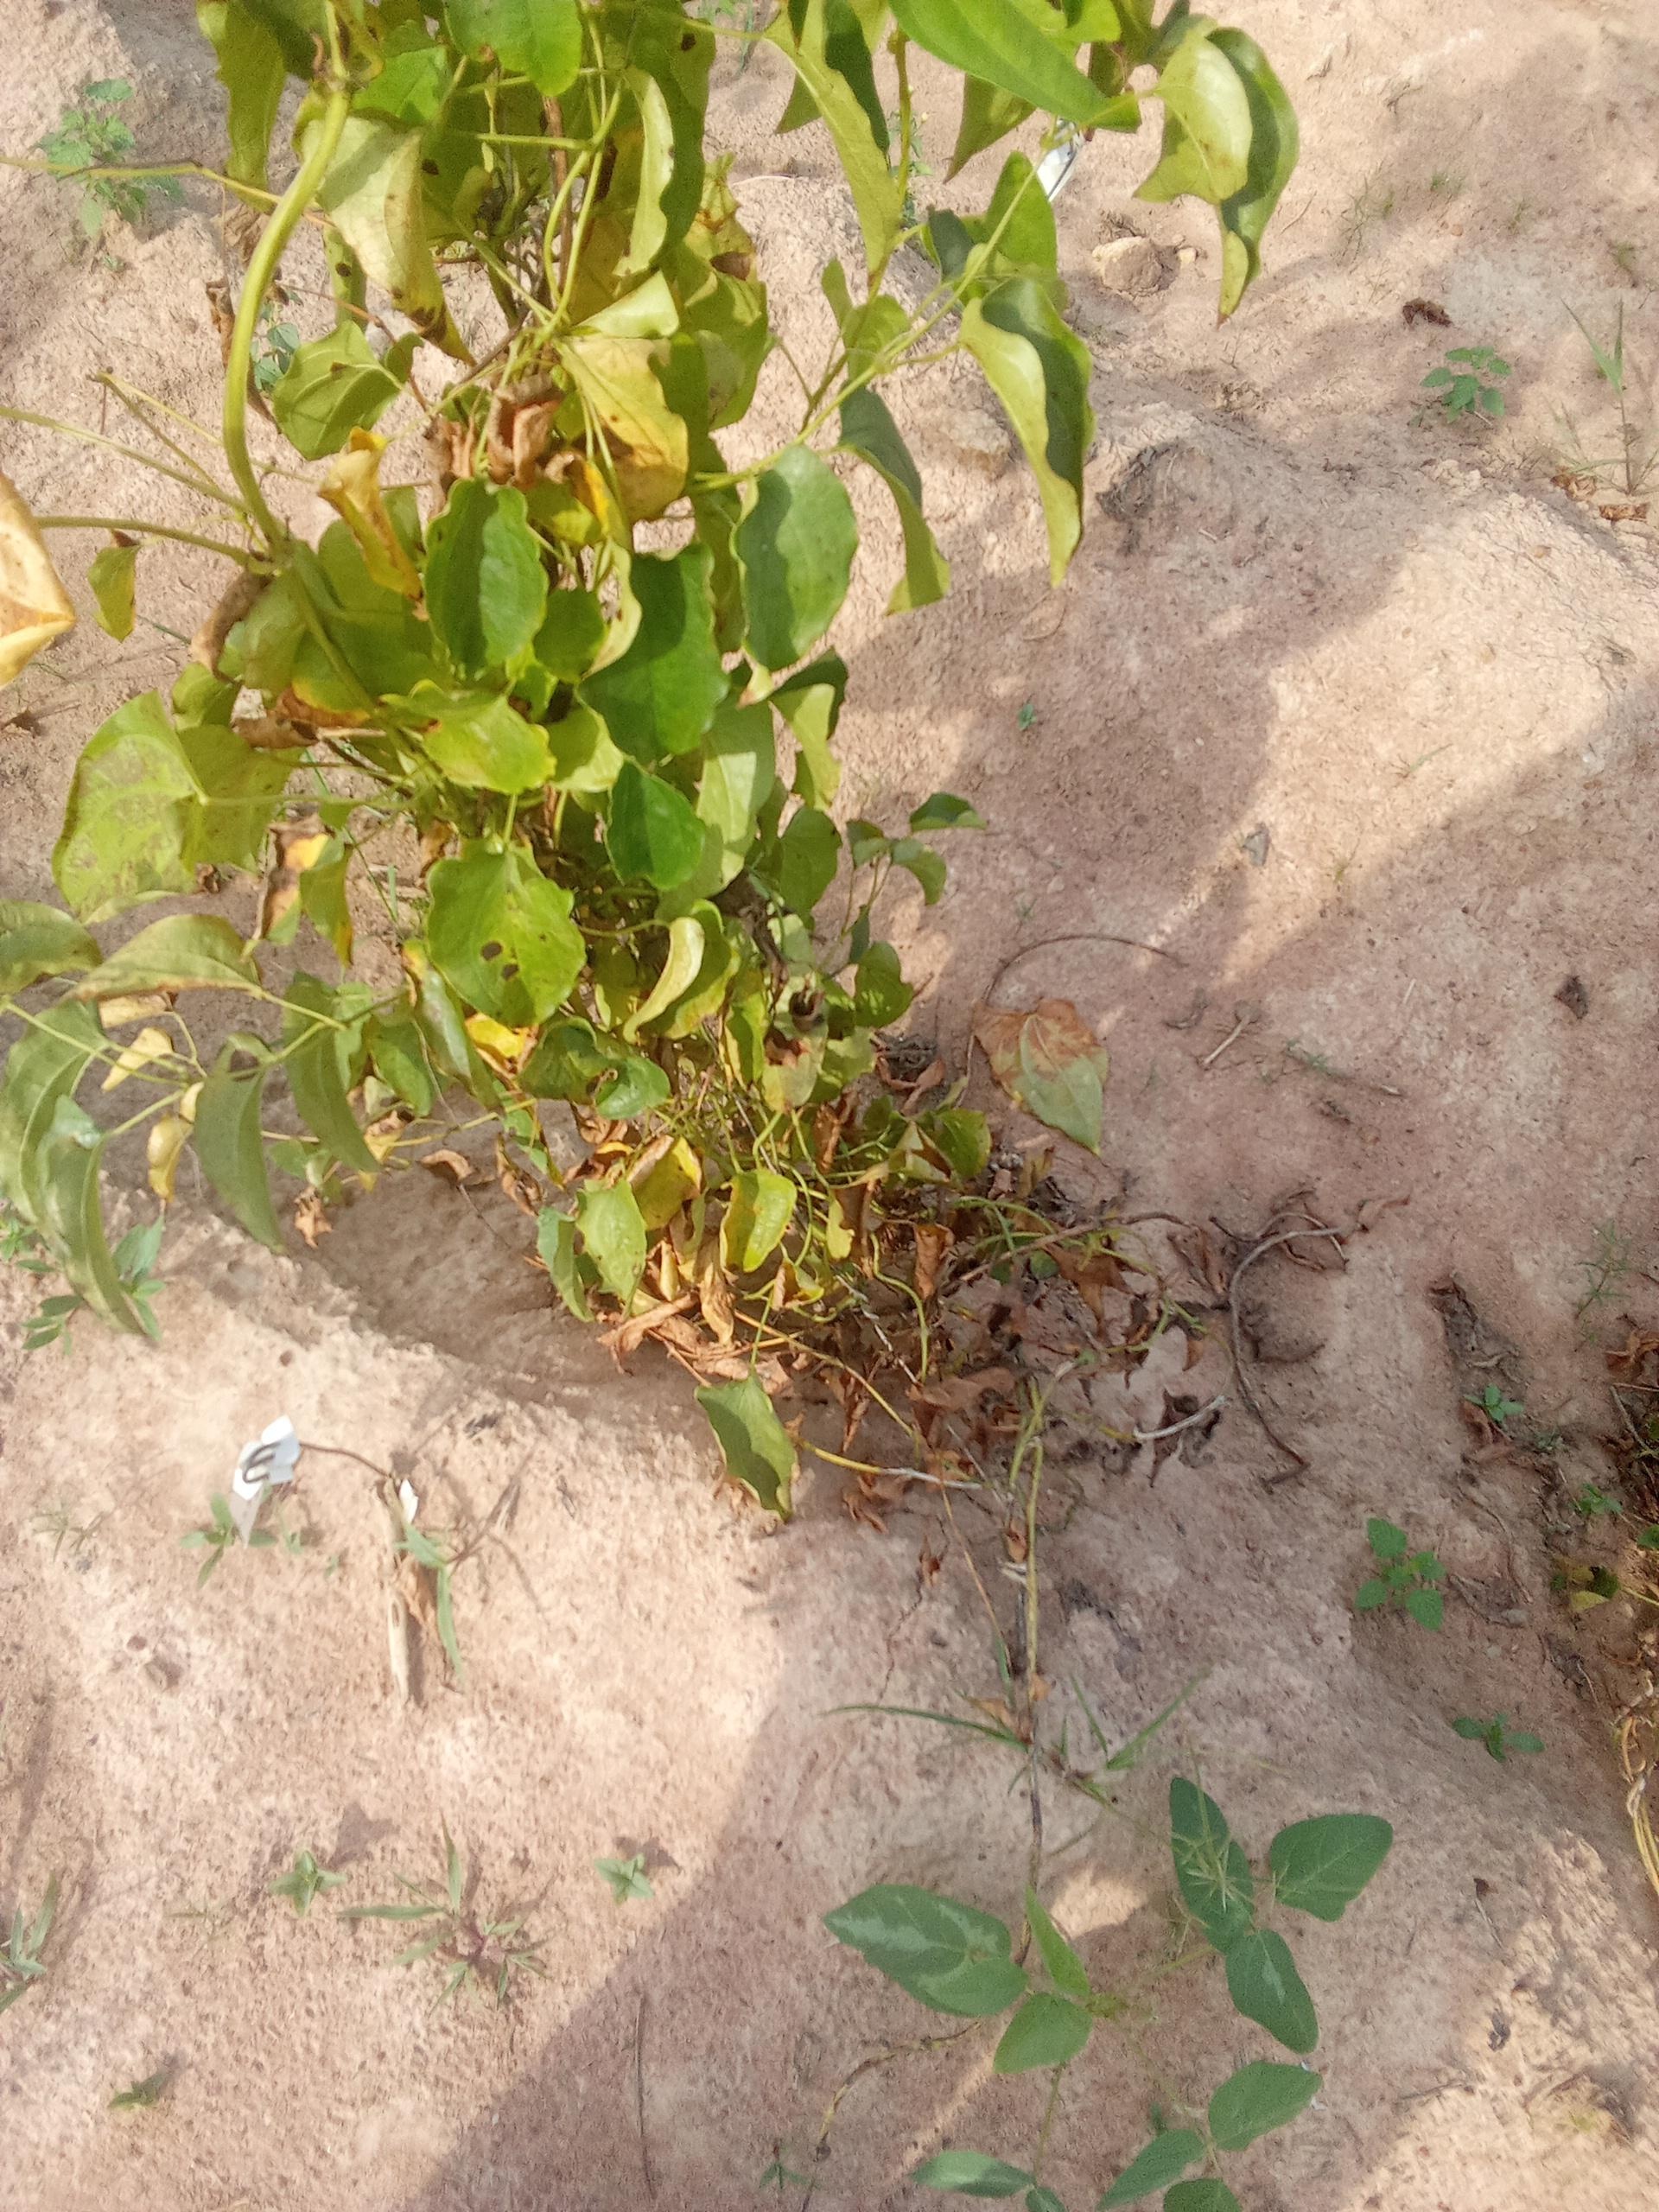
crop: yam
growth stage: maturity
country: Nigeria
